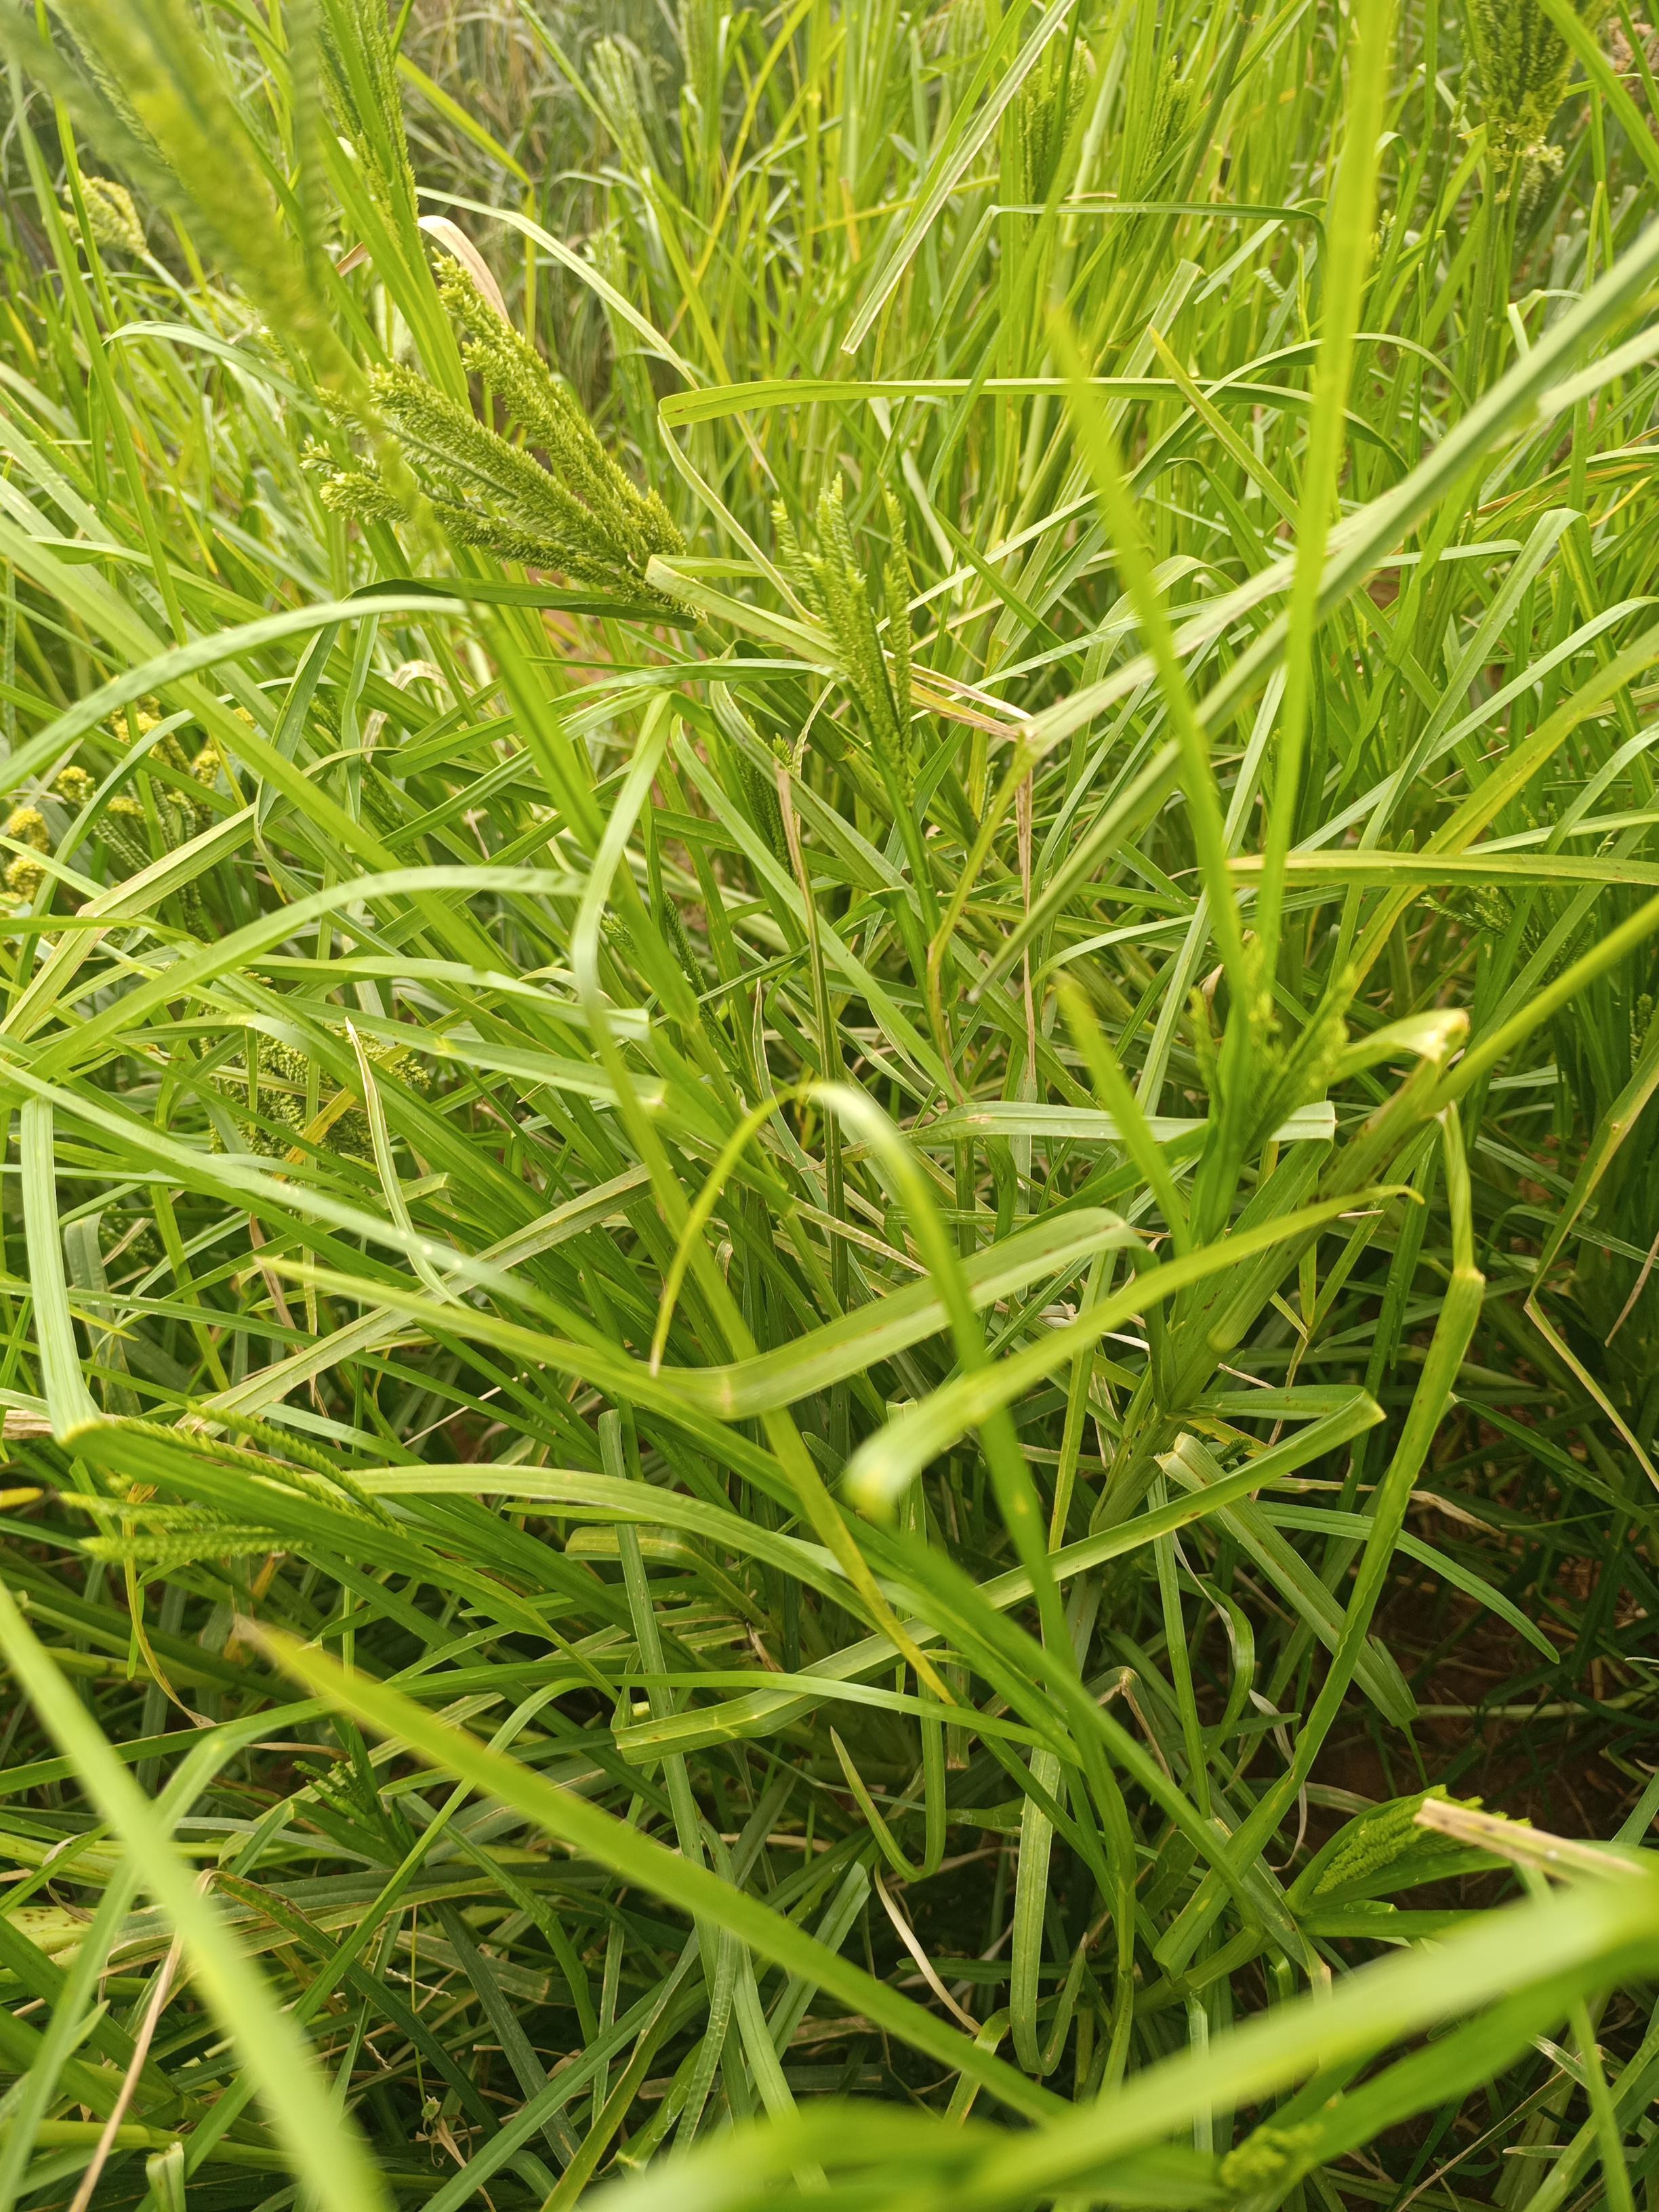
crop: finger millet
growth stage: flowering
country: Kenya
